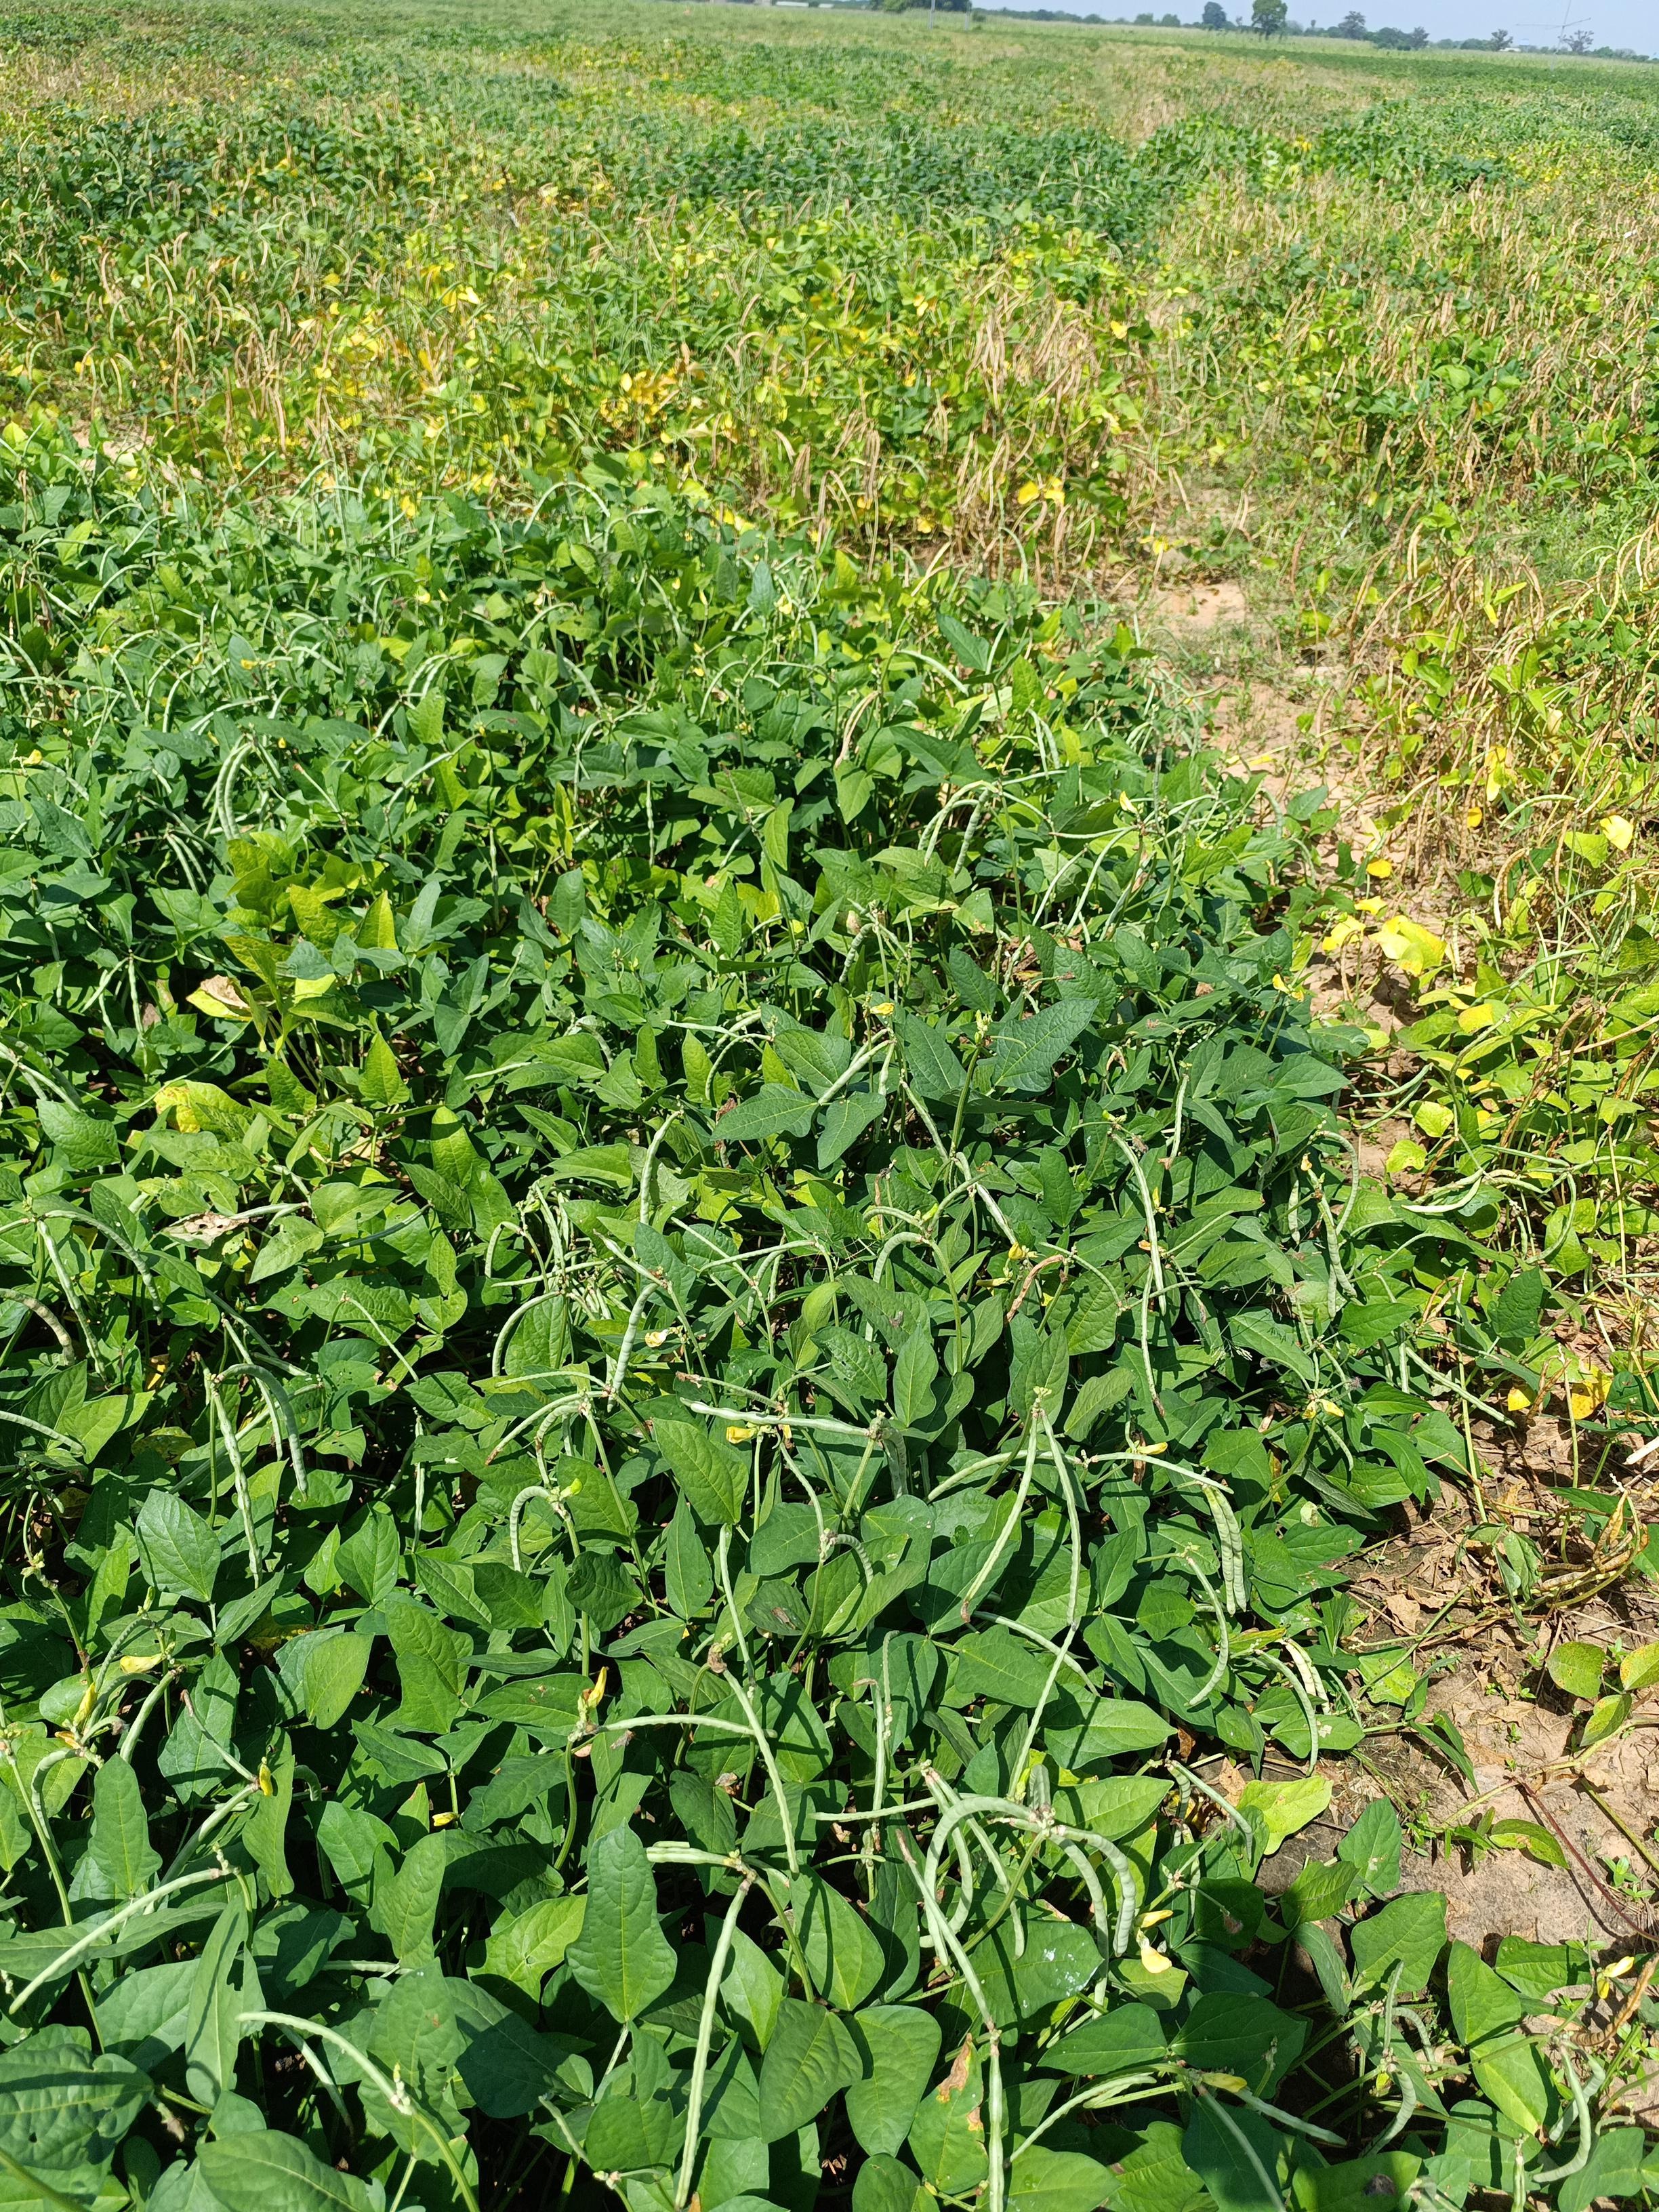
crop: cowpea
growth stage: maturity
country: Nigeria
